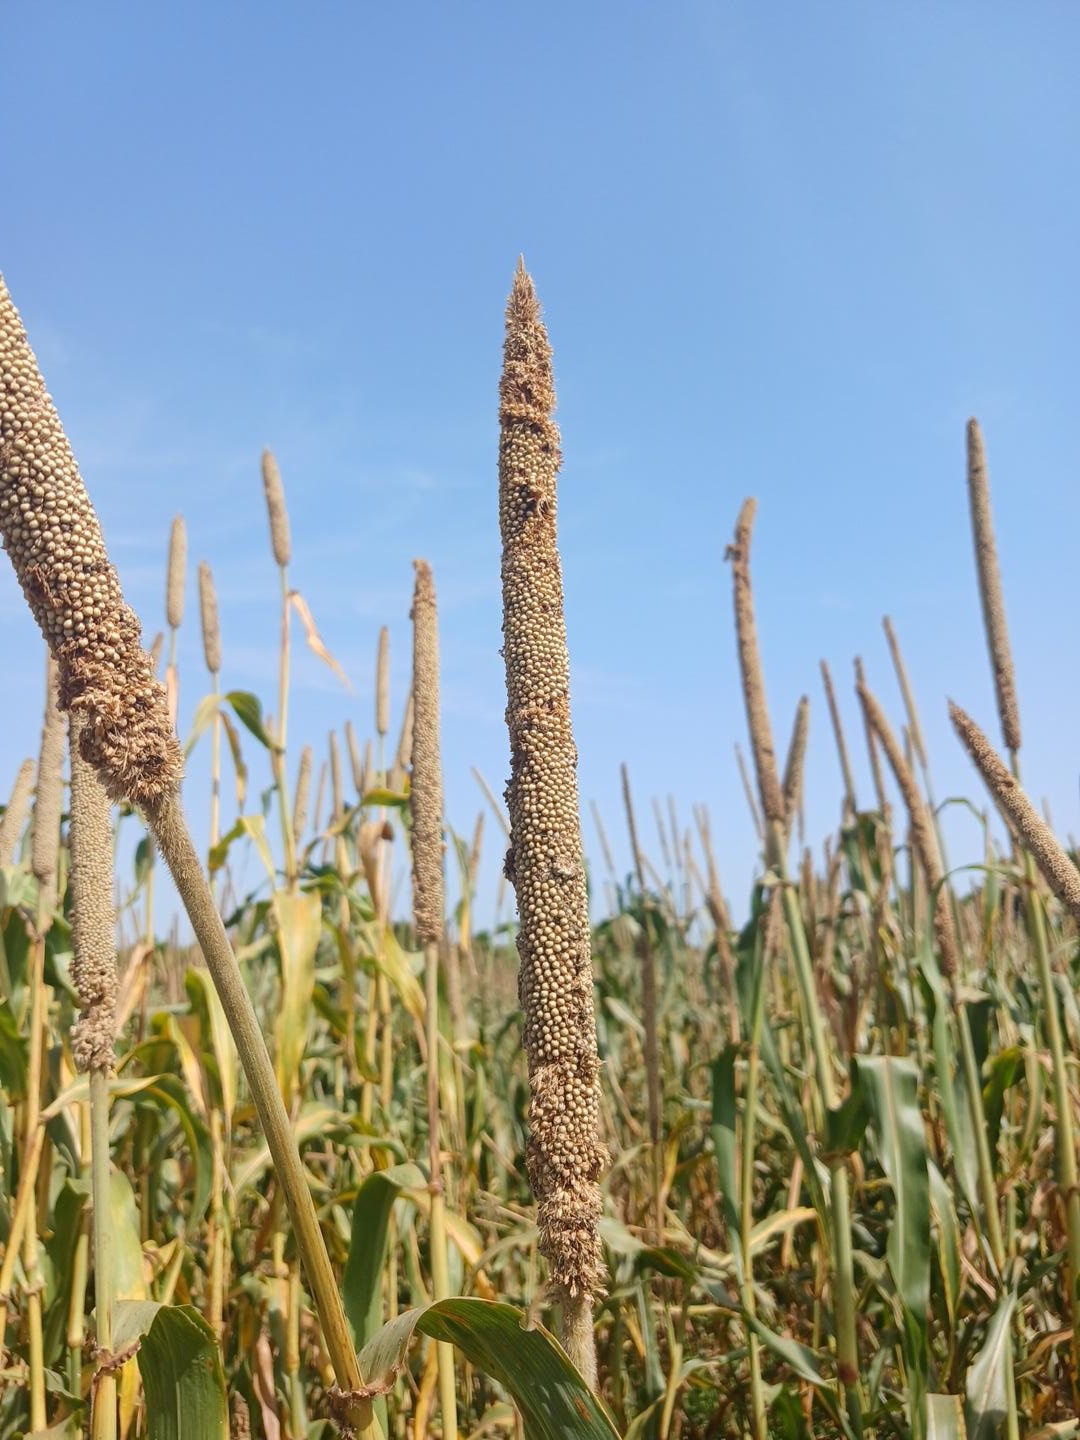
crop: pearl millet
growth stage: maturity
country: Senegal
